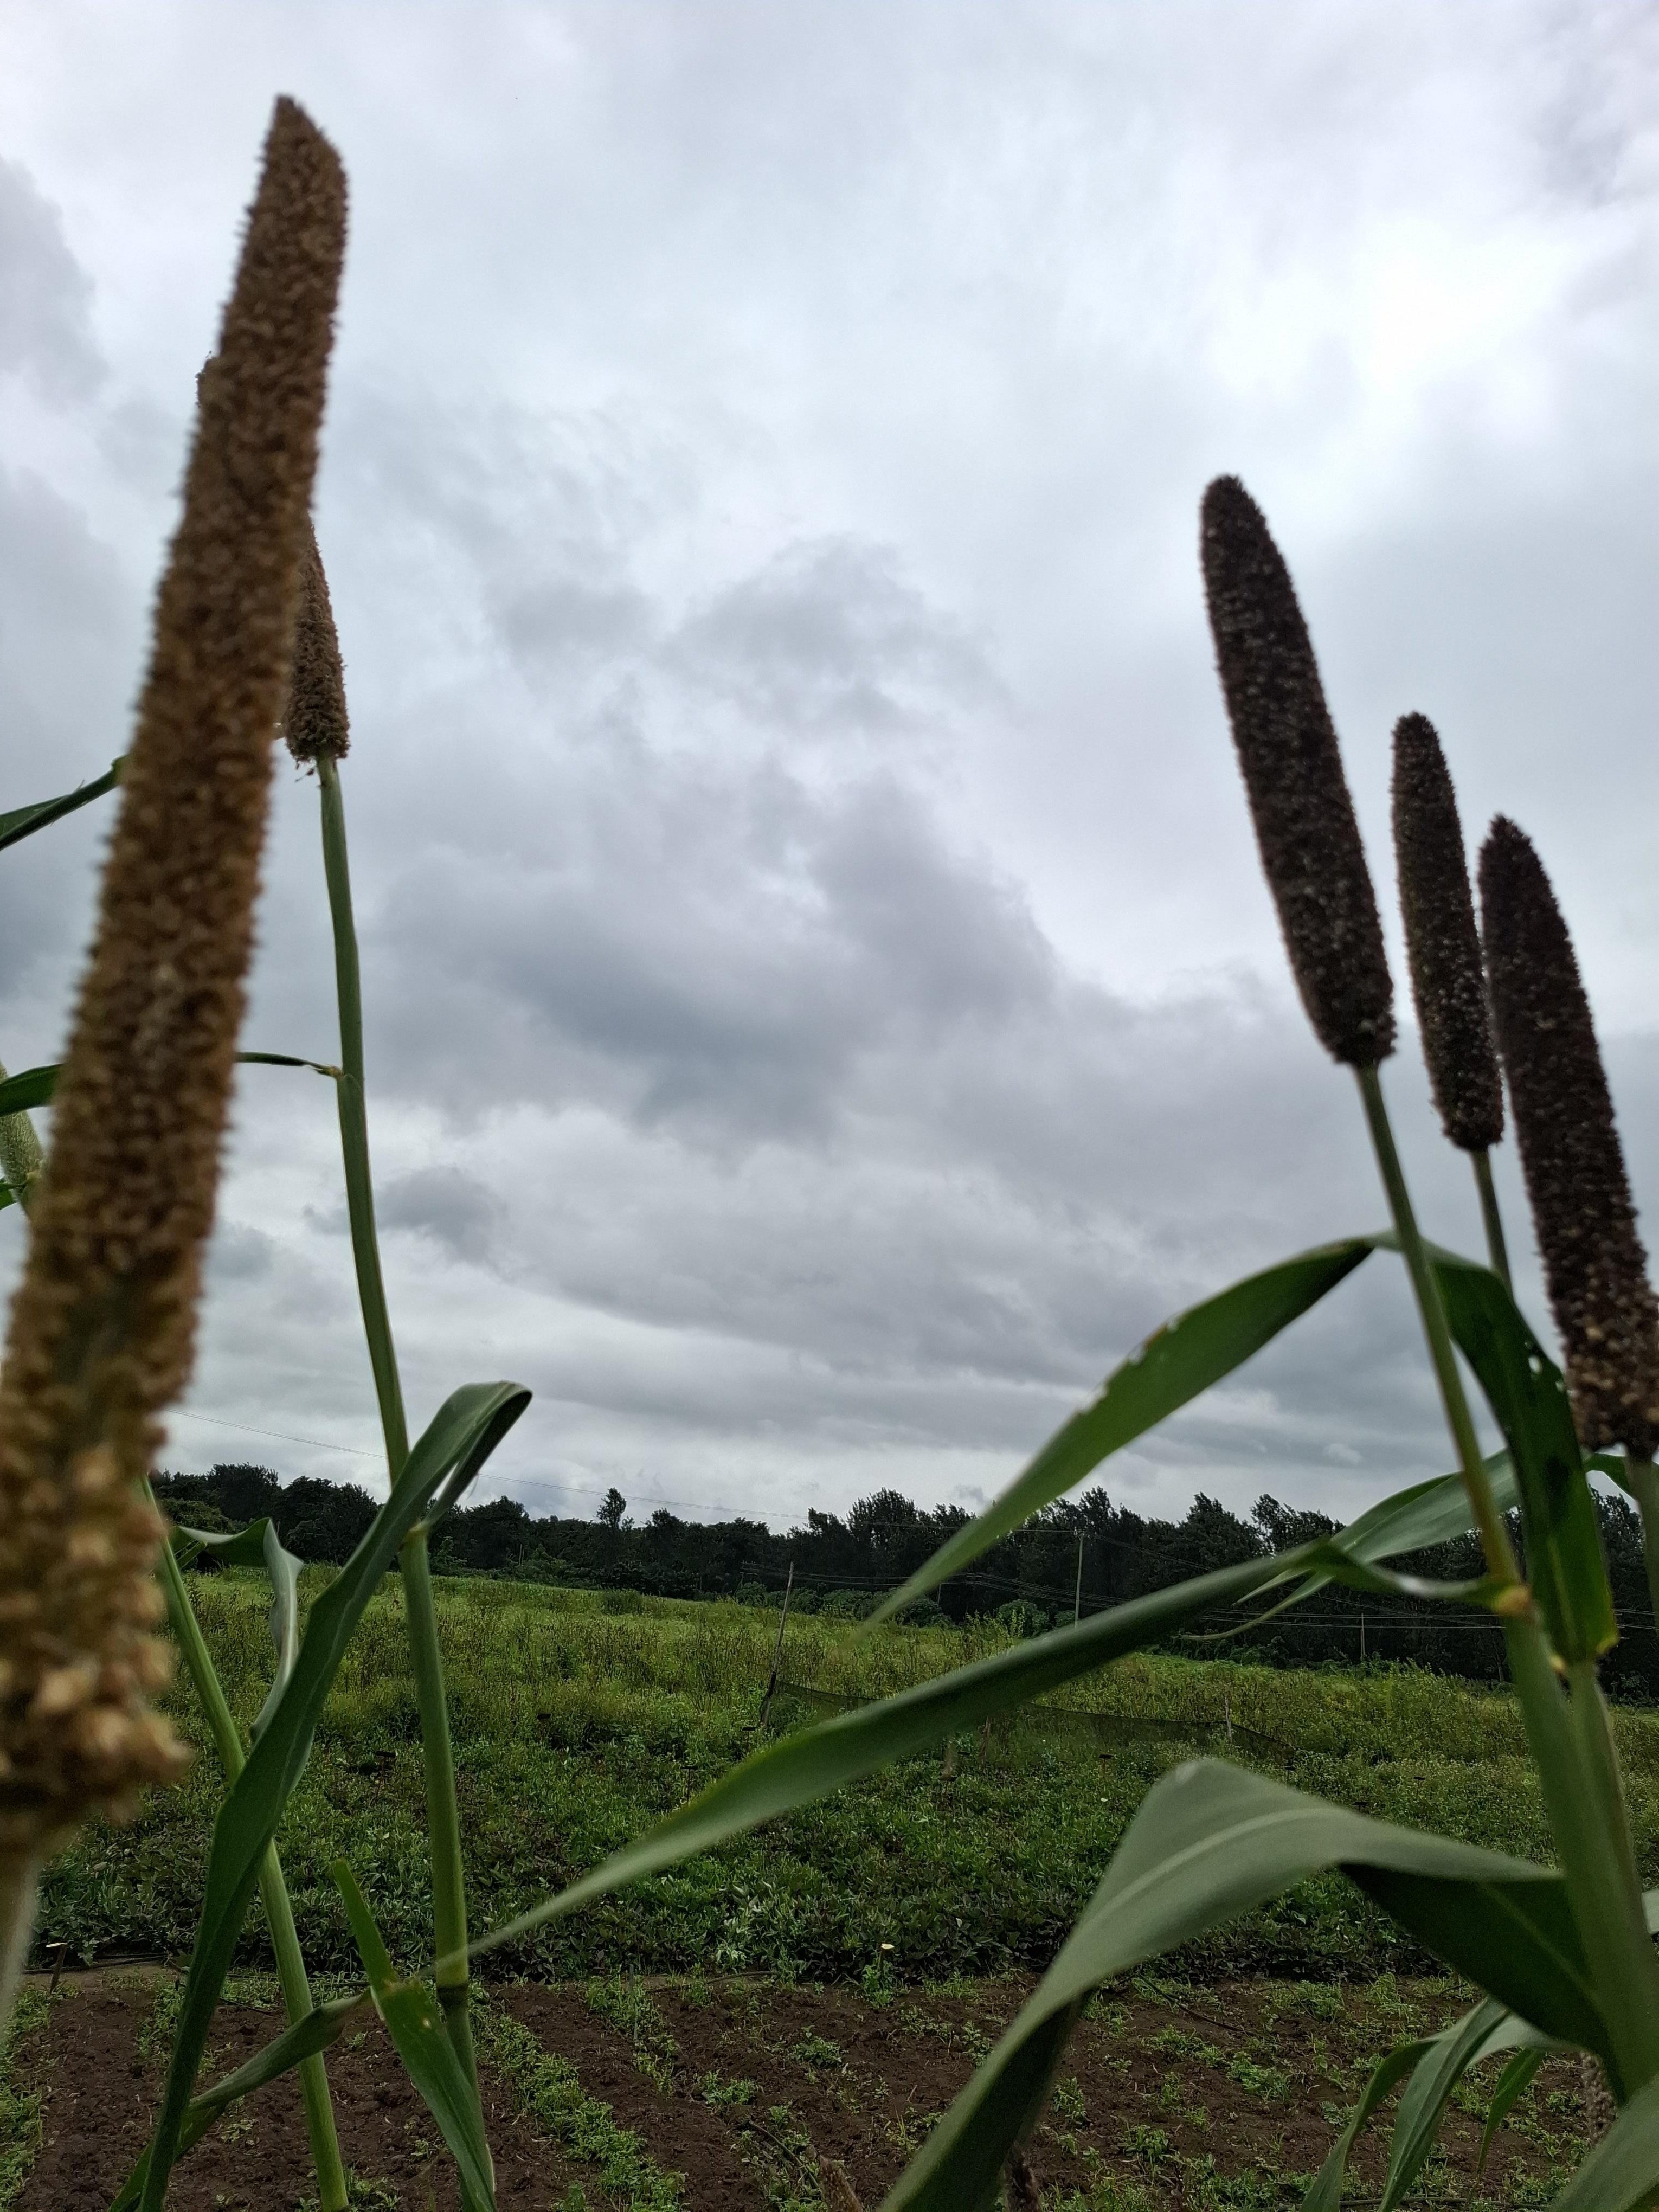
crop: pearl millet
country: Tanzania
